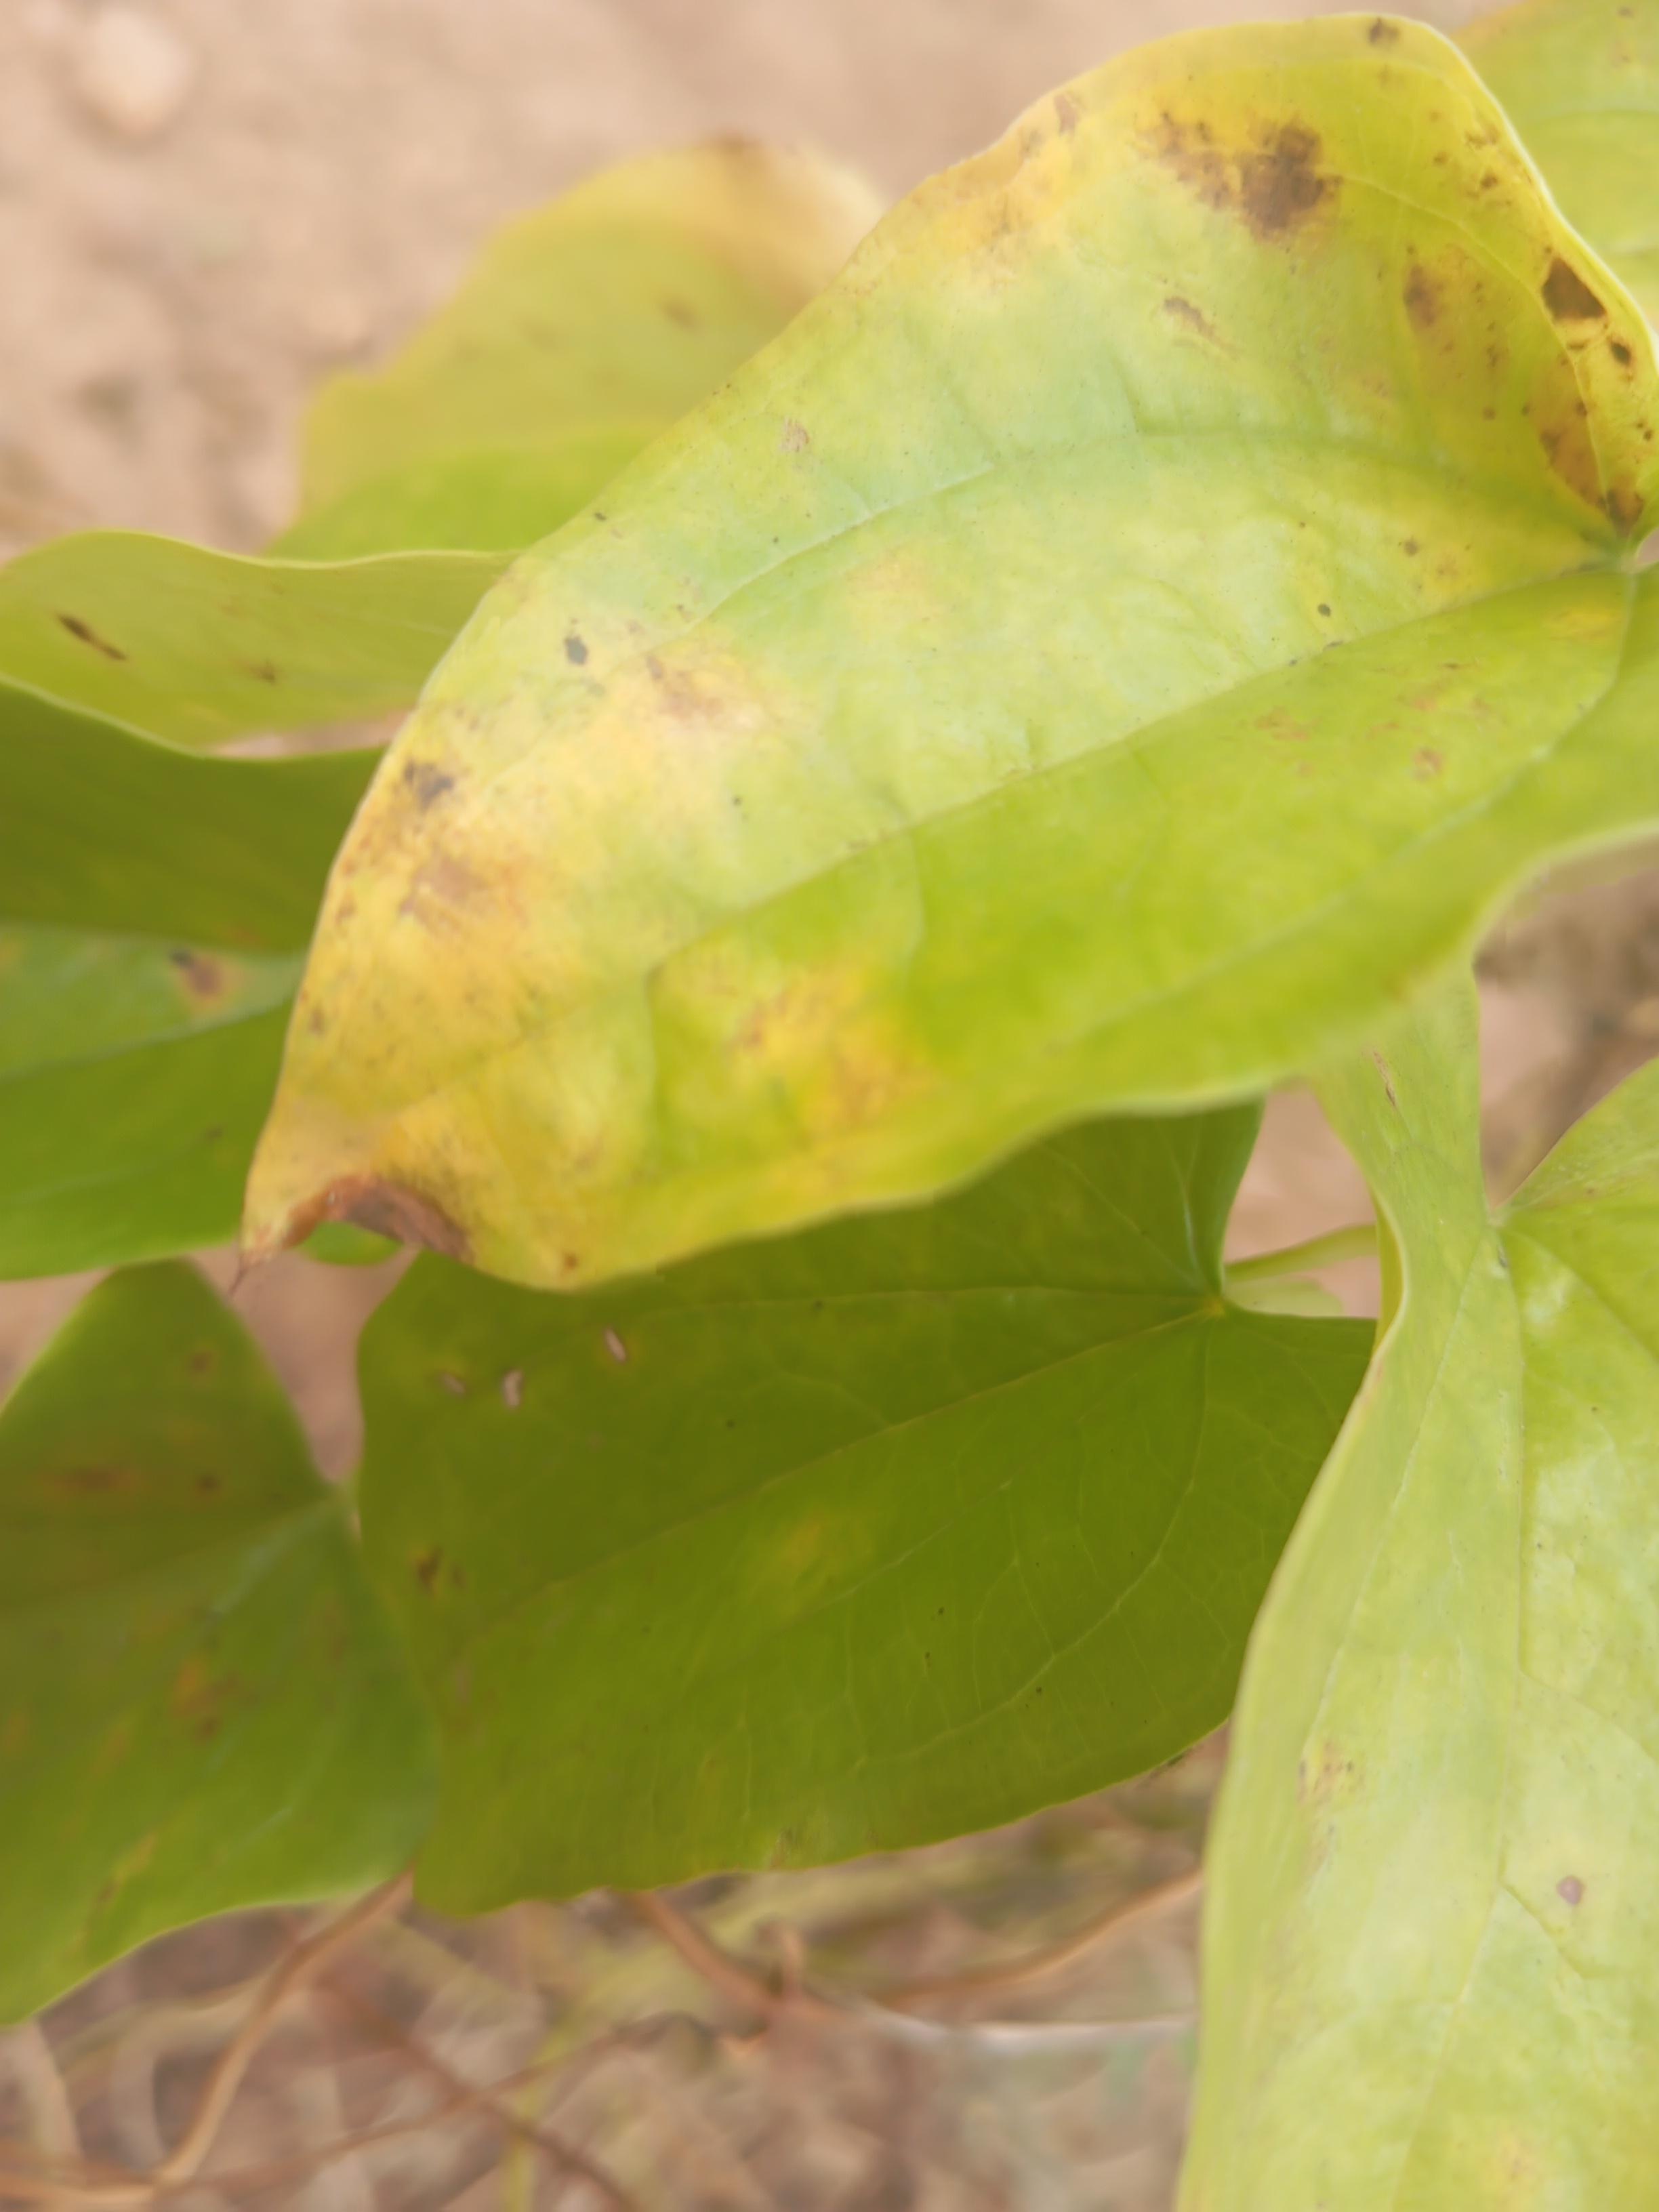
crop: yam
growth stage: maturity
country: Nigeria
